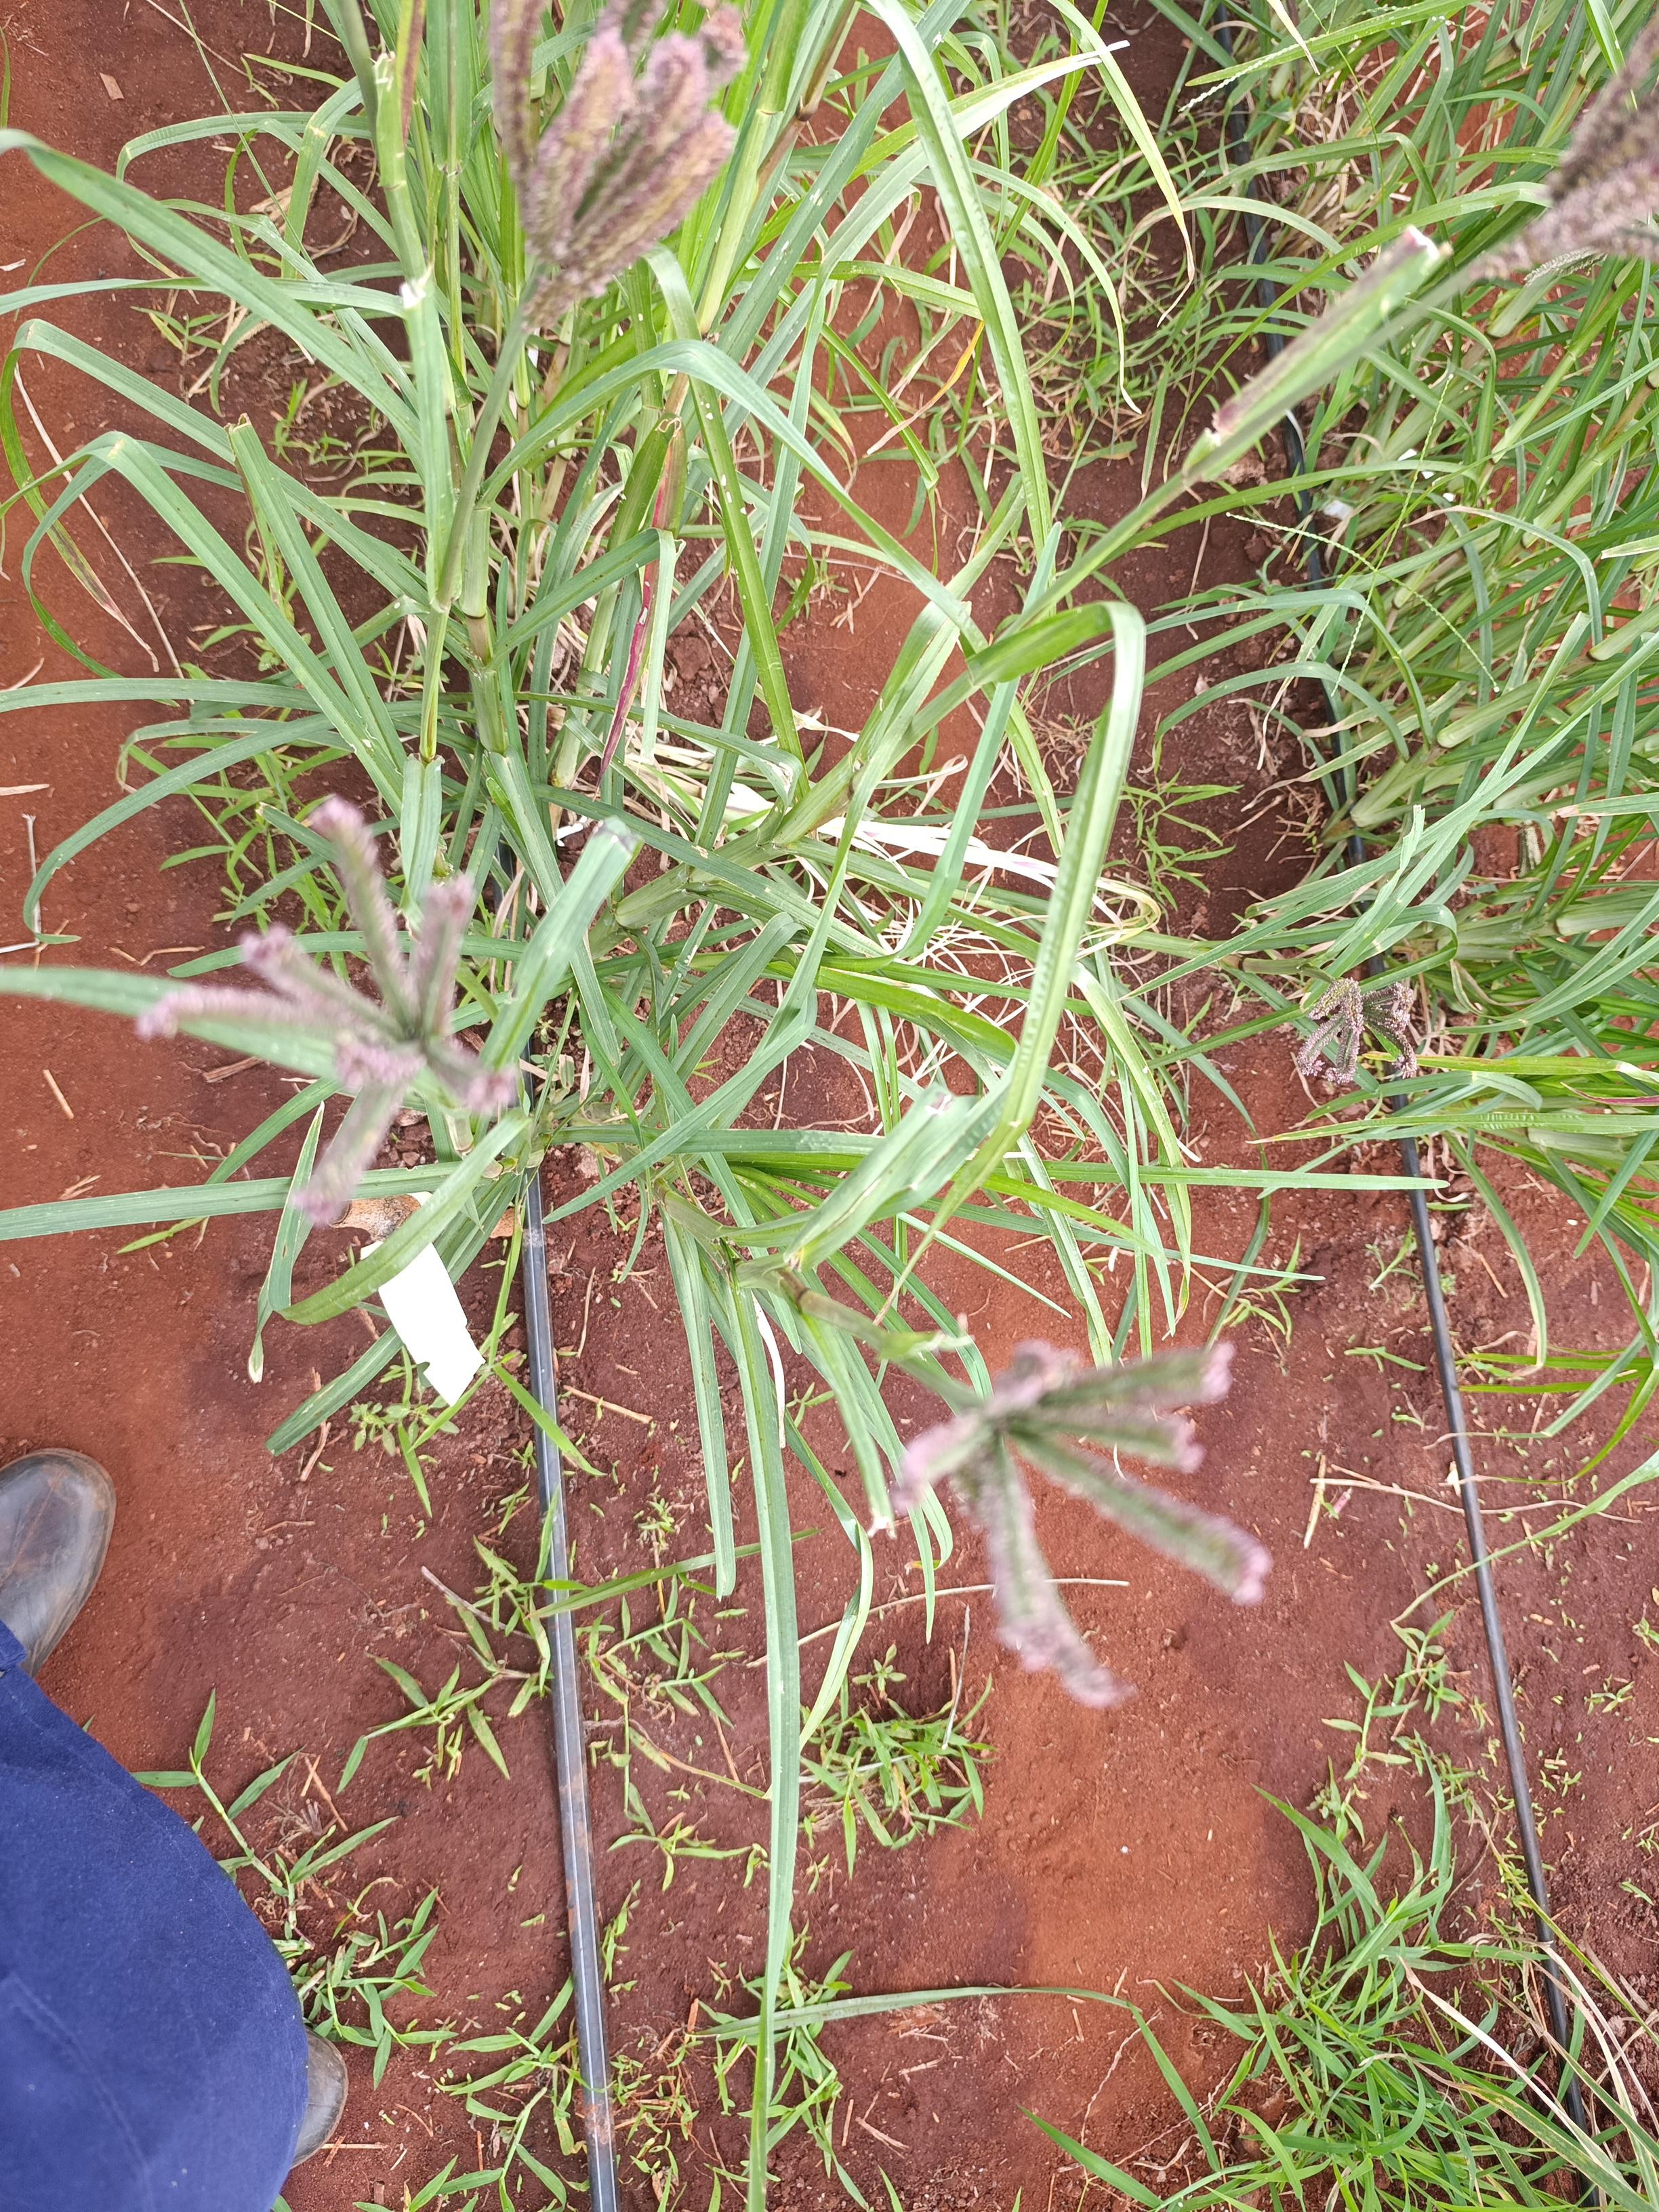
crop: finger millet
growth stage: filling grain
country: Kenya
